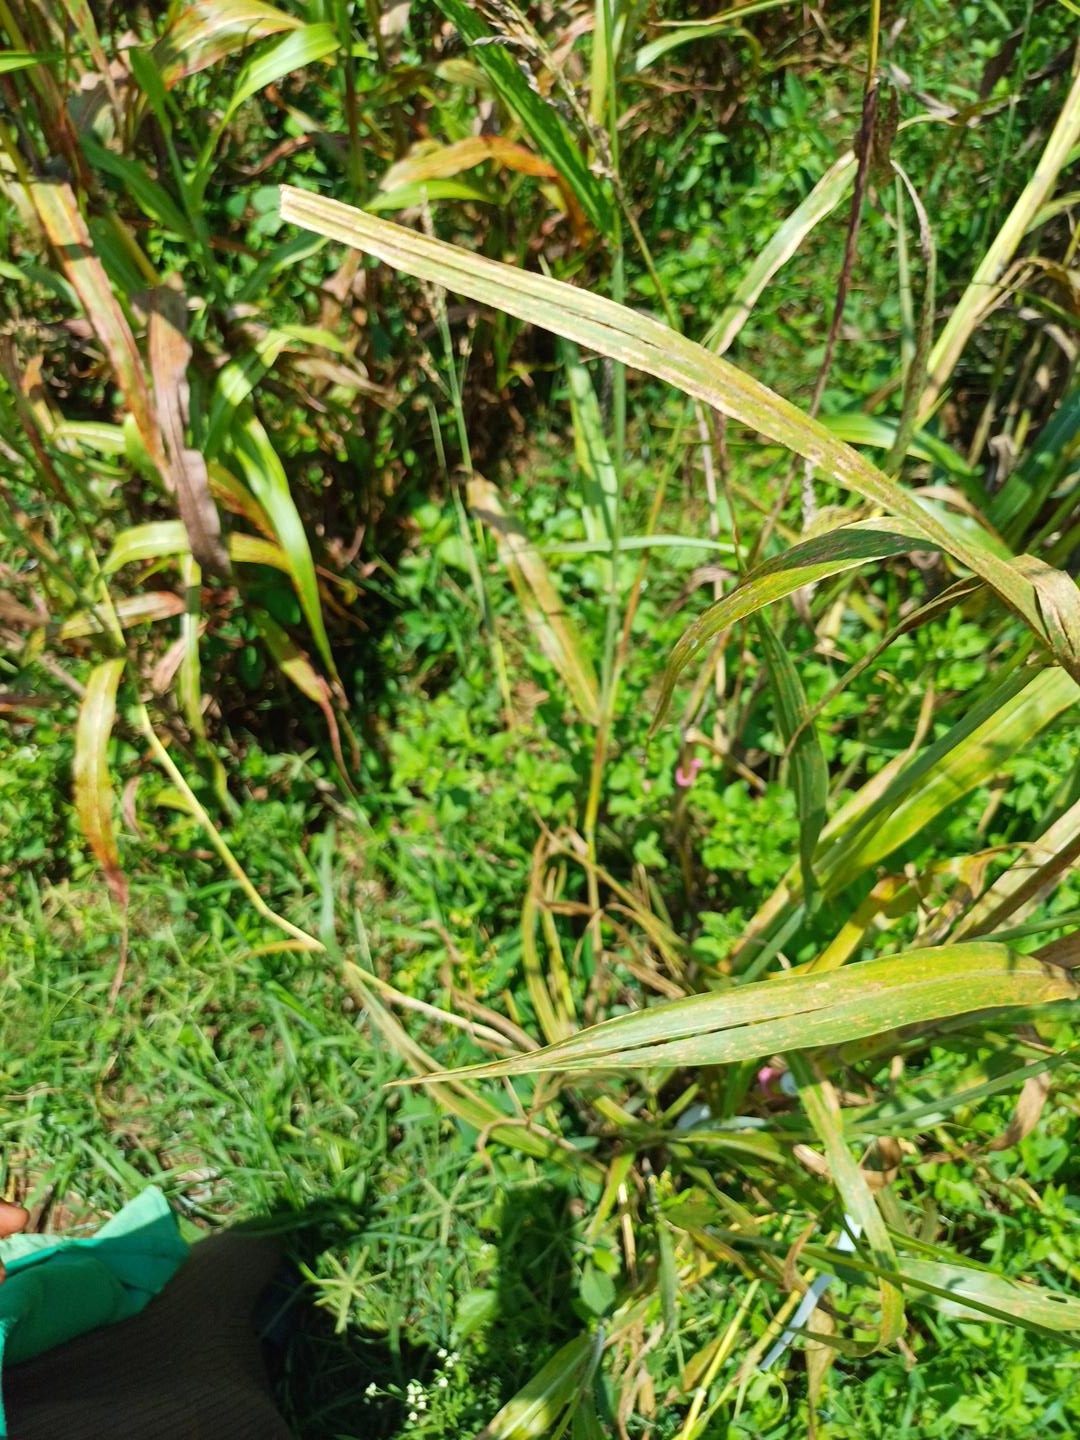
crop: sorghum
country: Kenya
